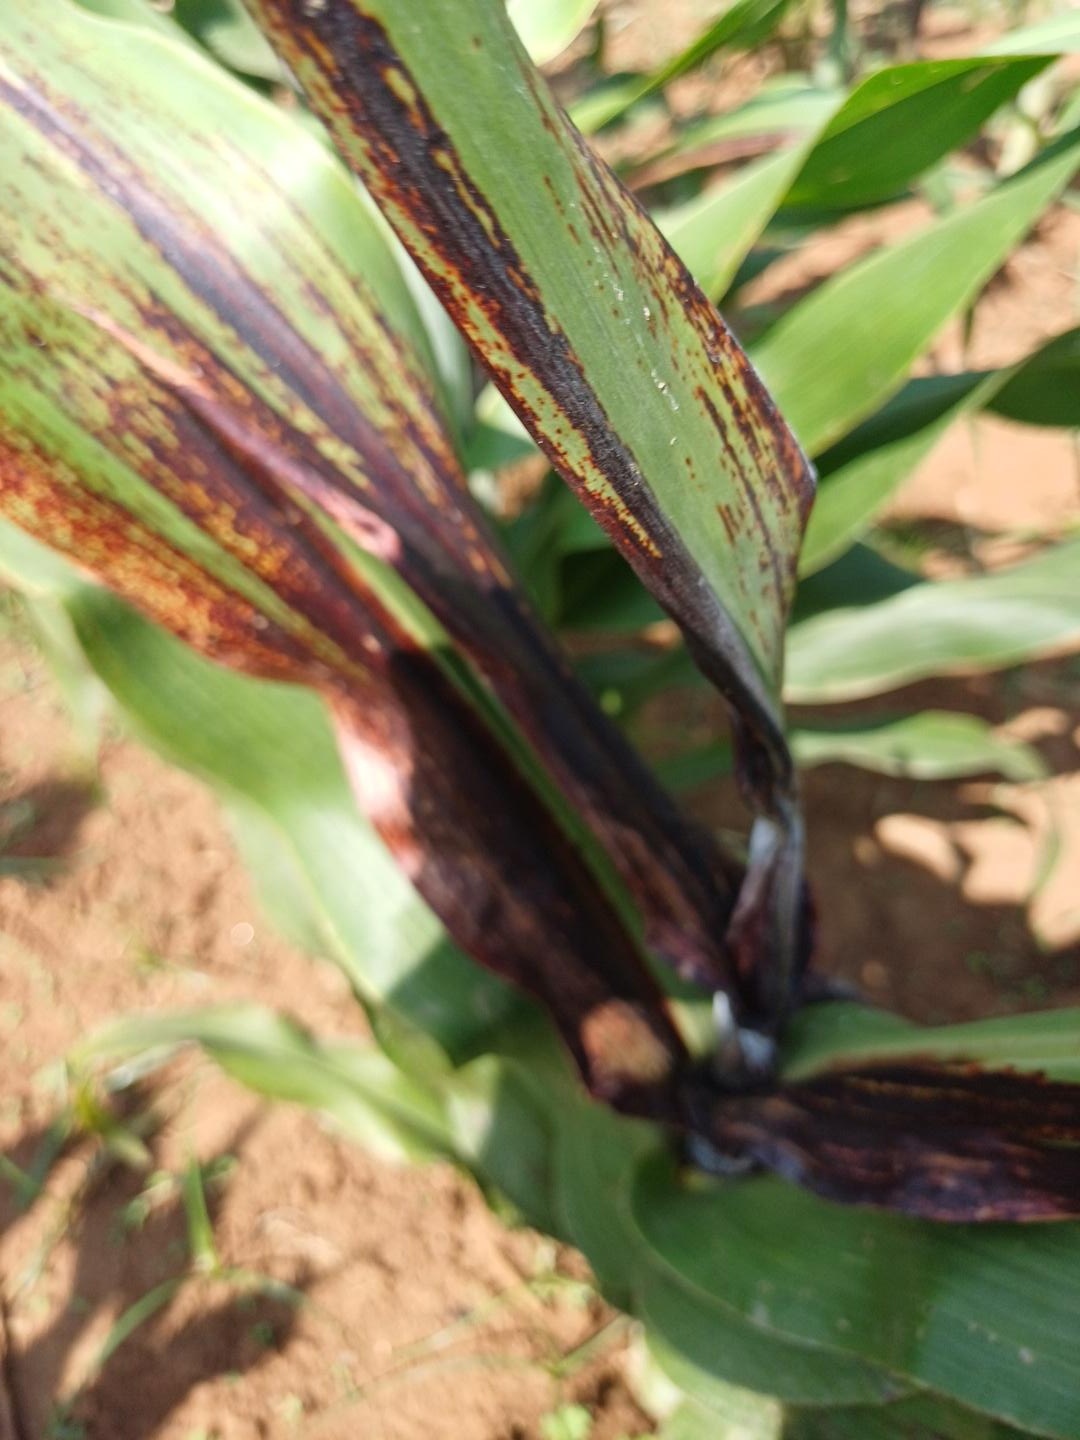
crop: sorghum
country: Kenya
